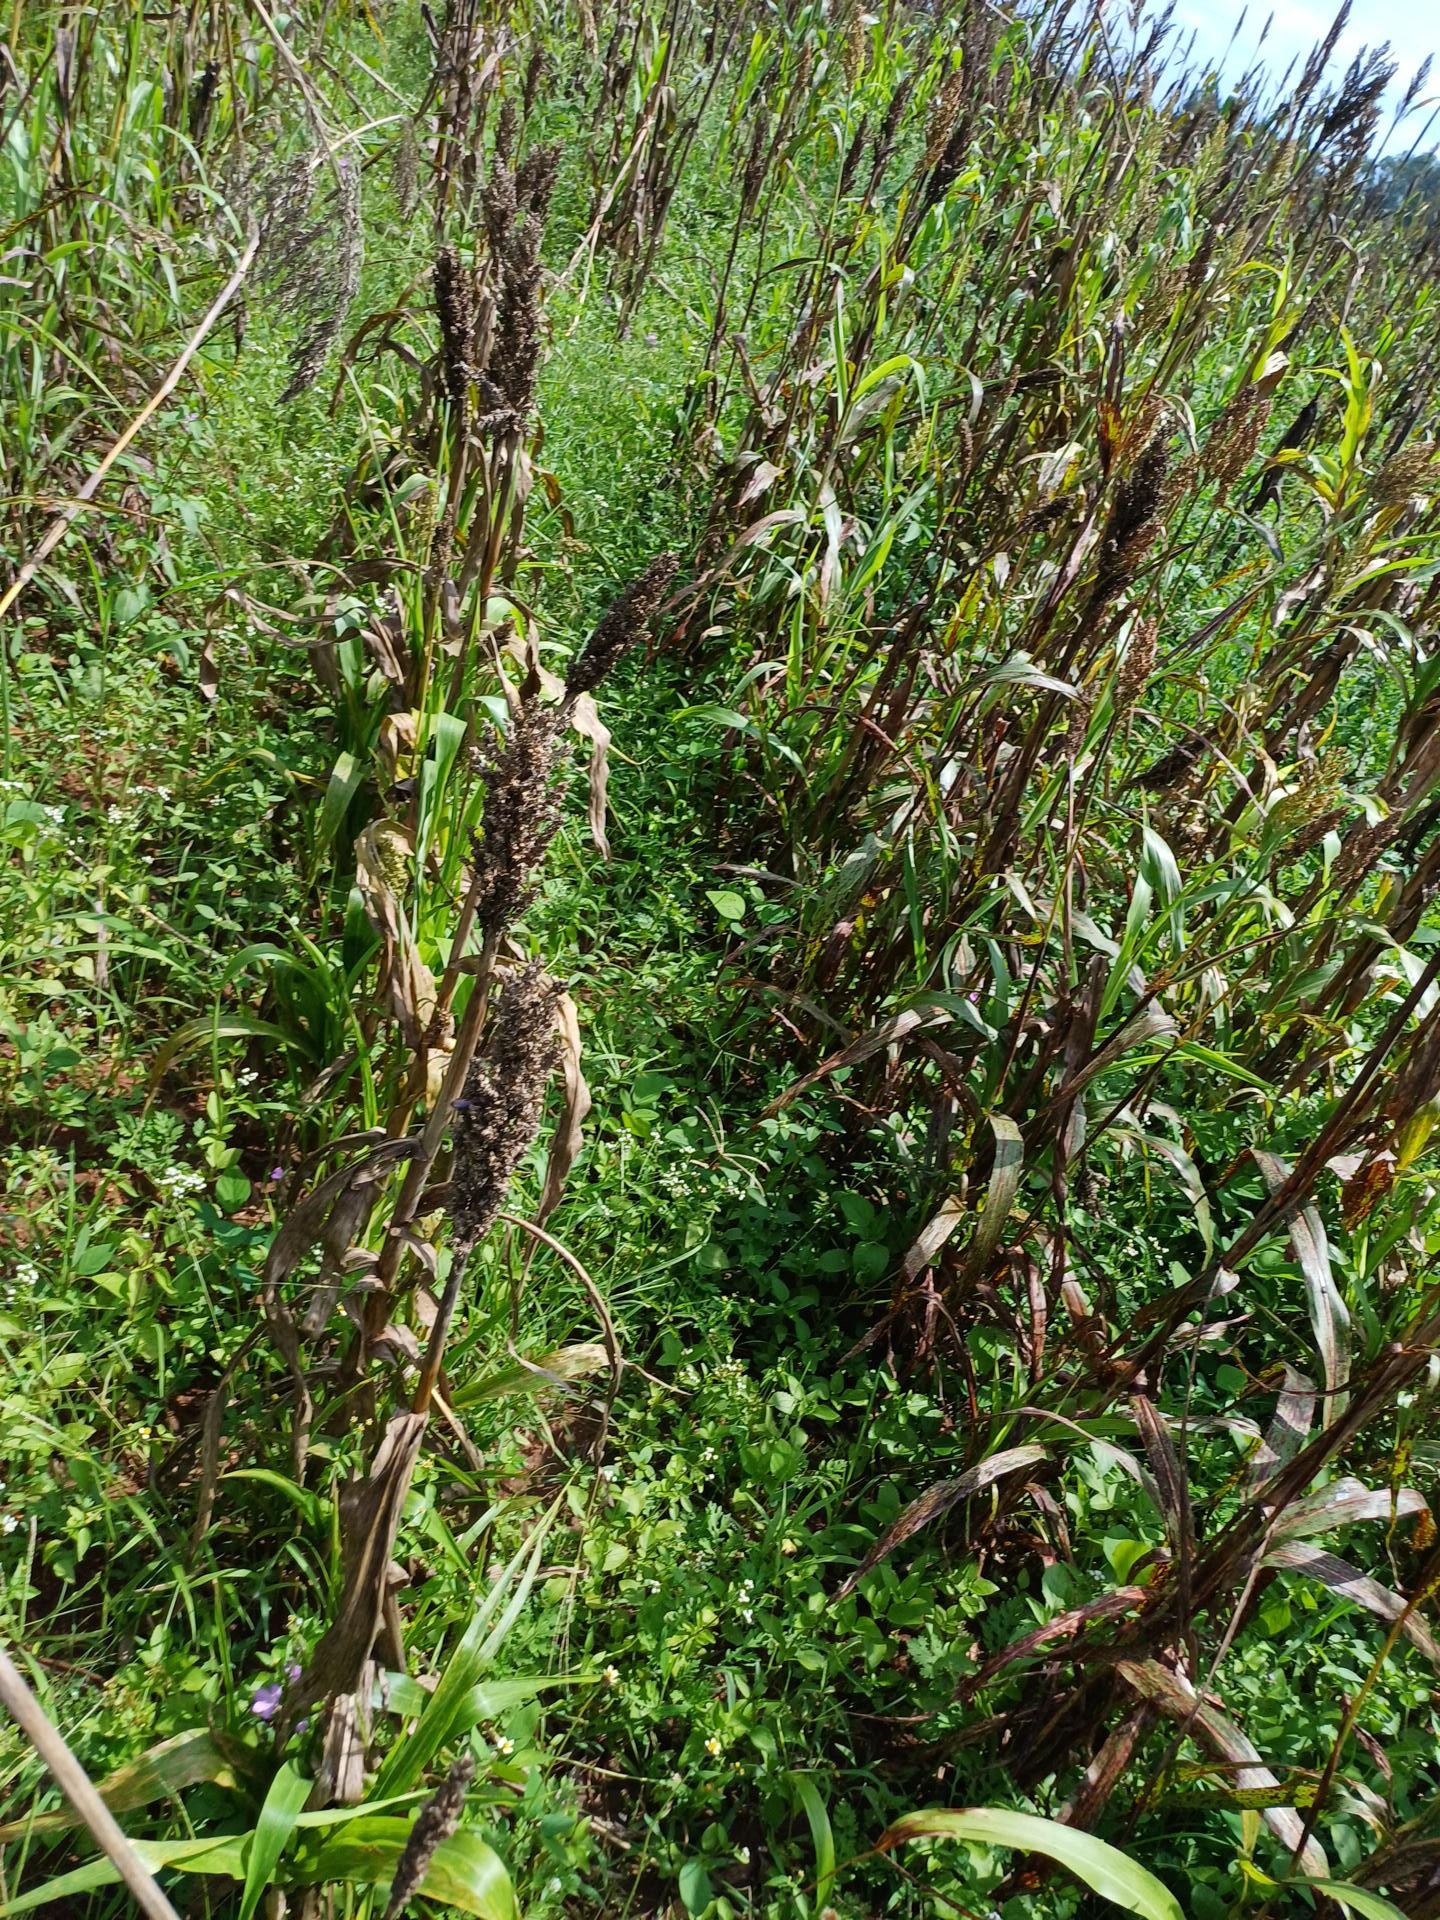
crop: sorghum
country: Kenya
